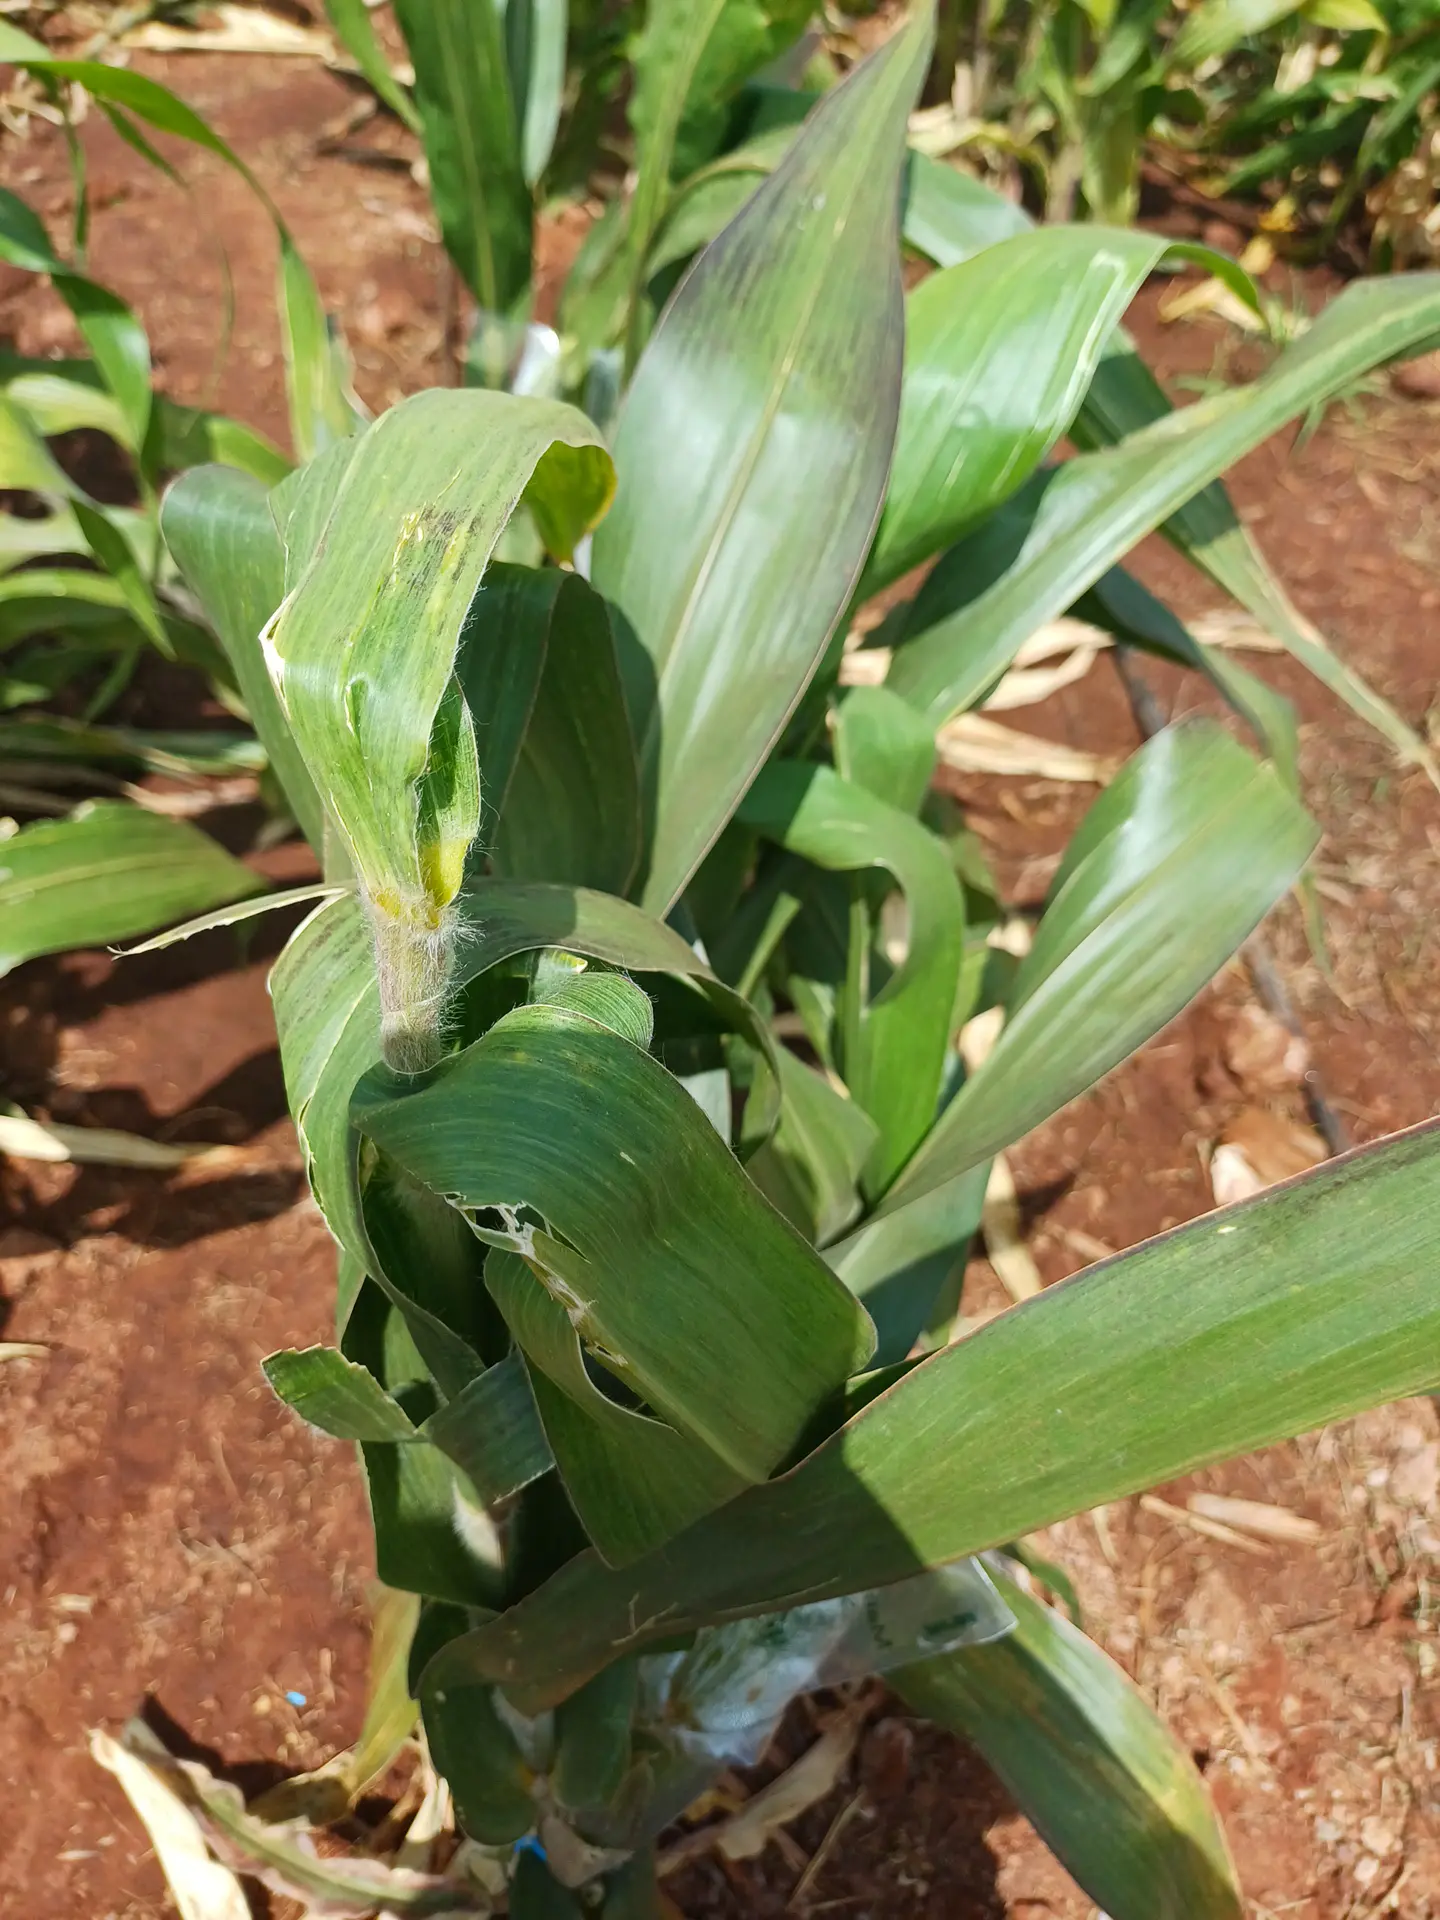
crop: maize
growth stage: flowering
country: Kenya
